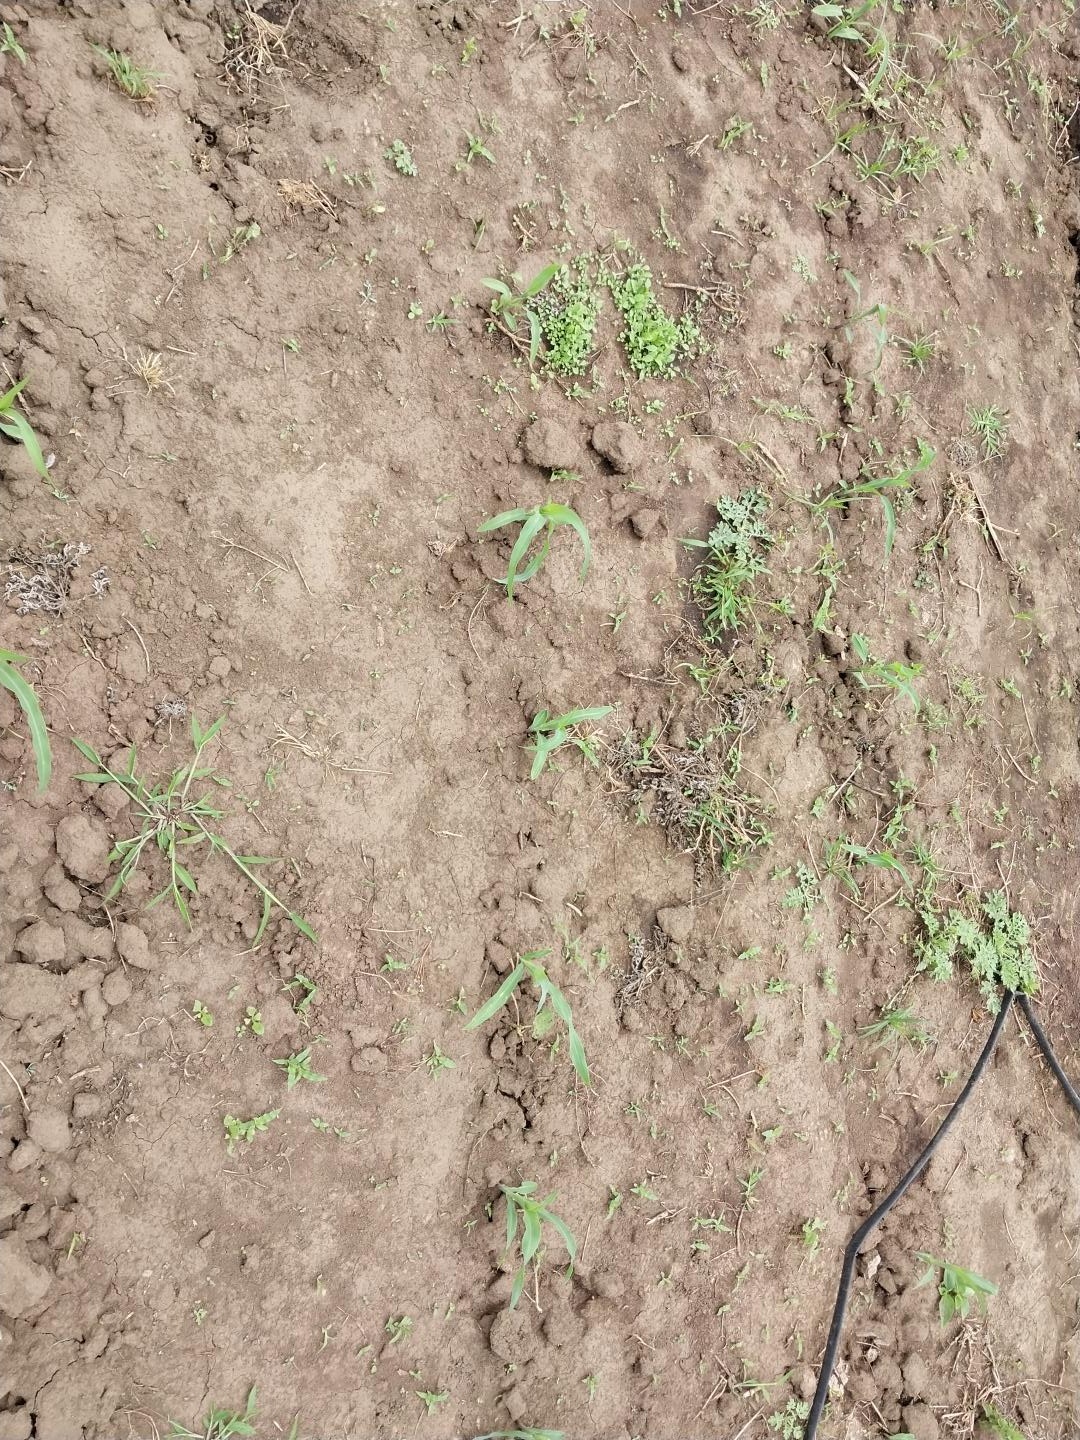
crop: maize
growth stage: emergence
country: Tanzania
